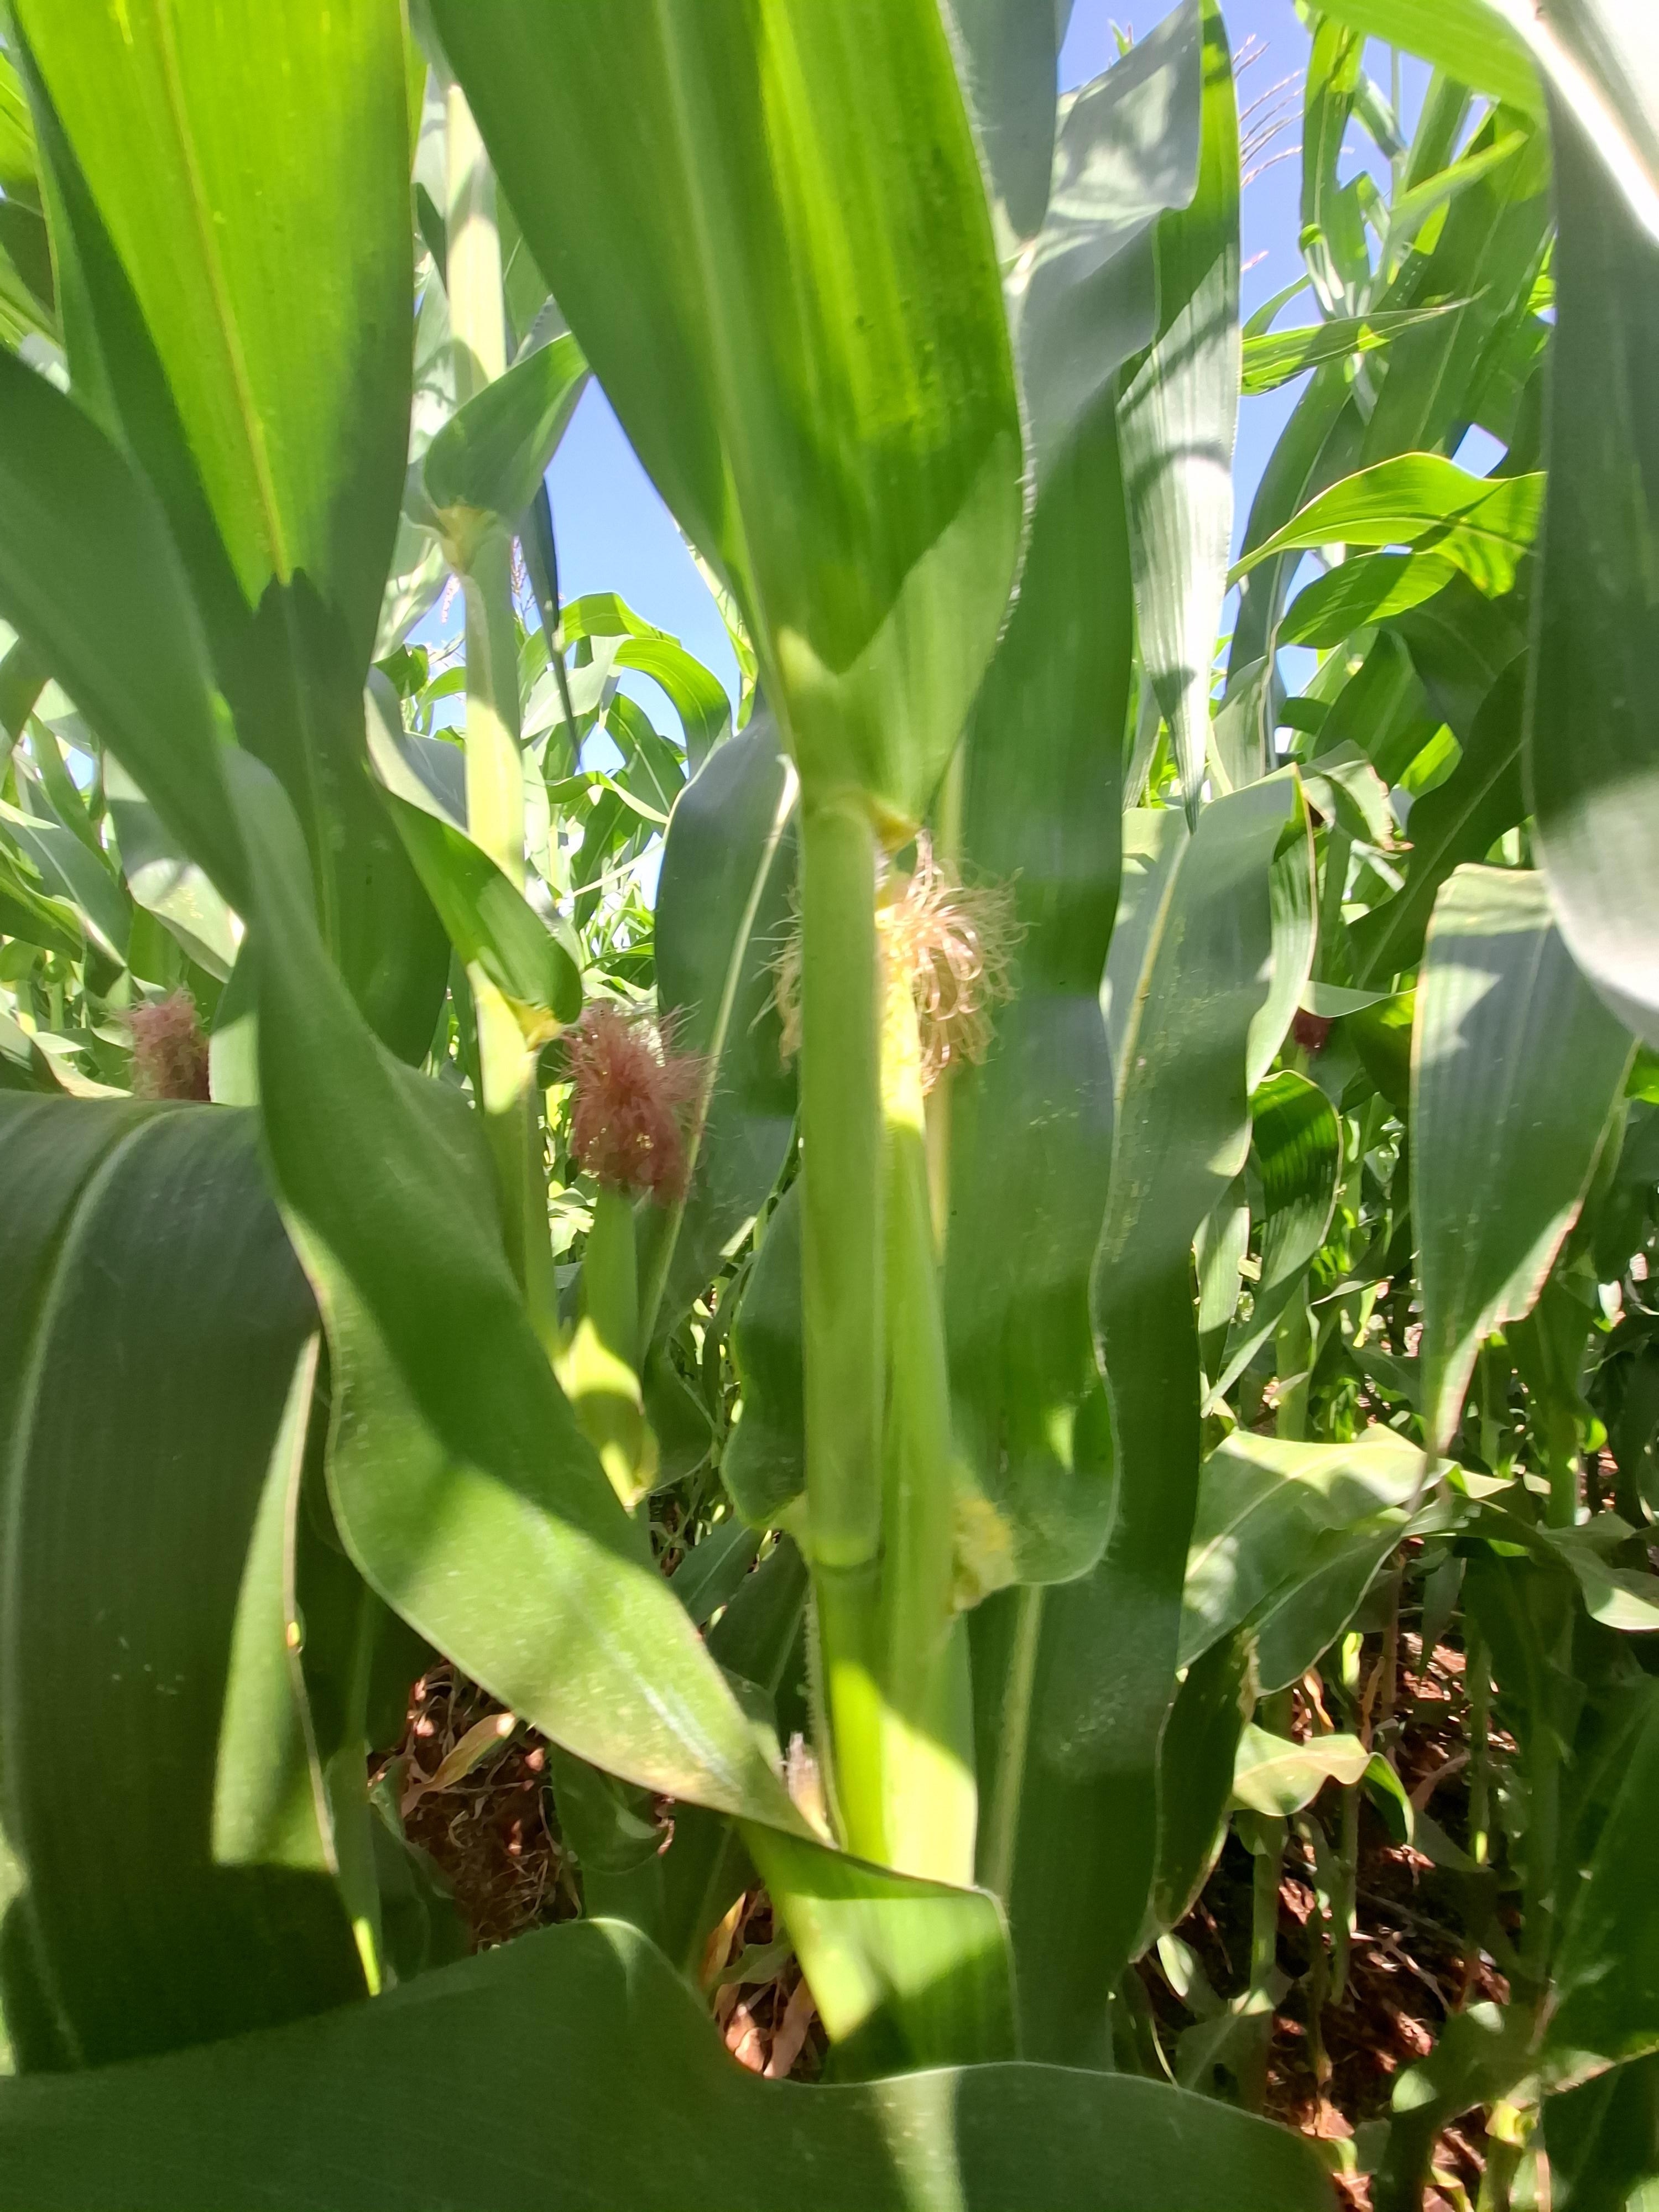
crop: maize
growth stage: flowering
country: Kenya
